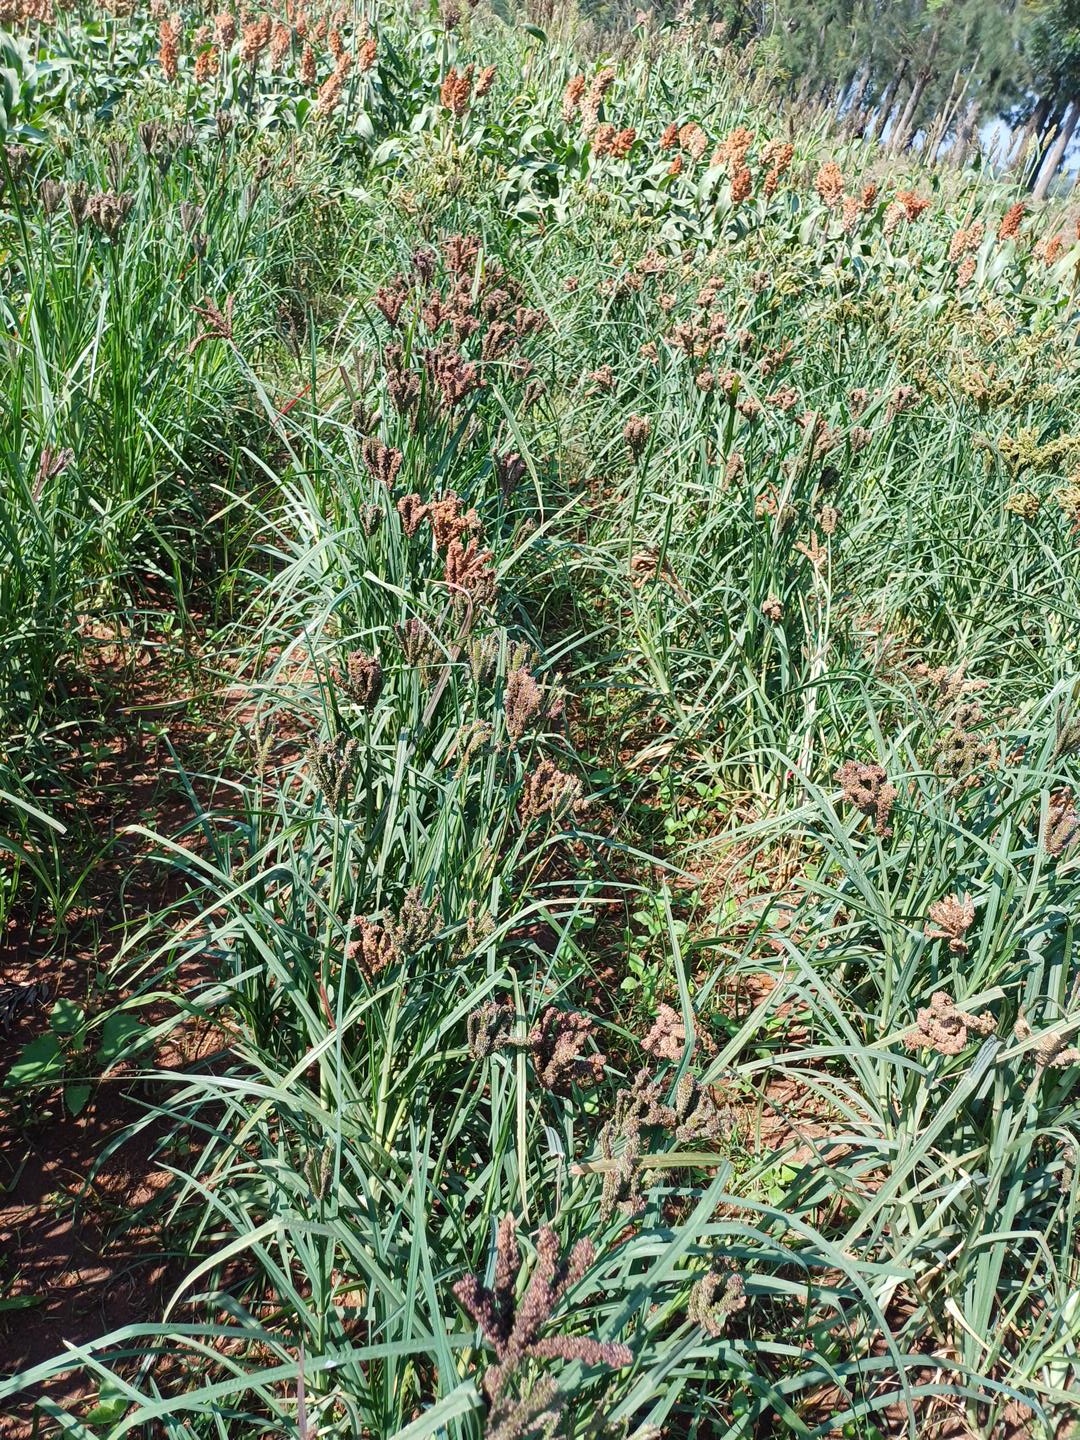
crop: finger millet
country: Kenya
